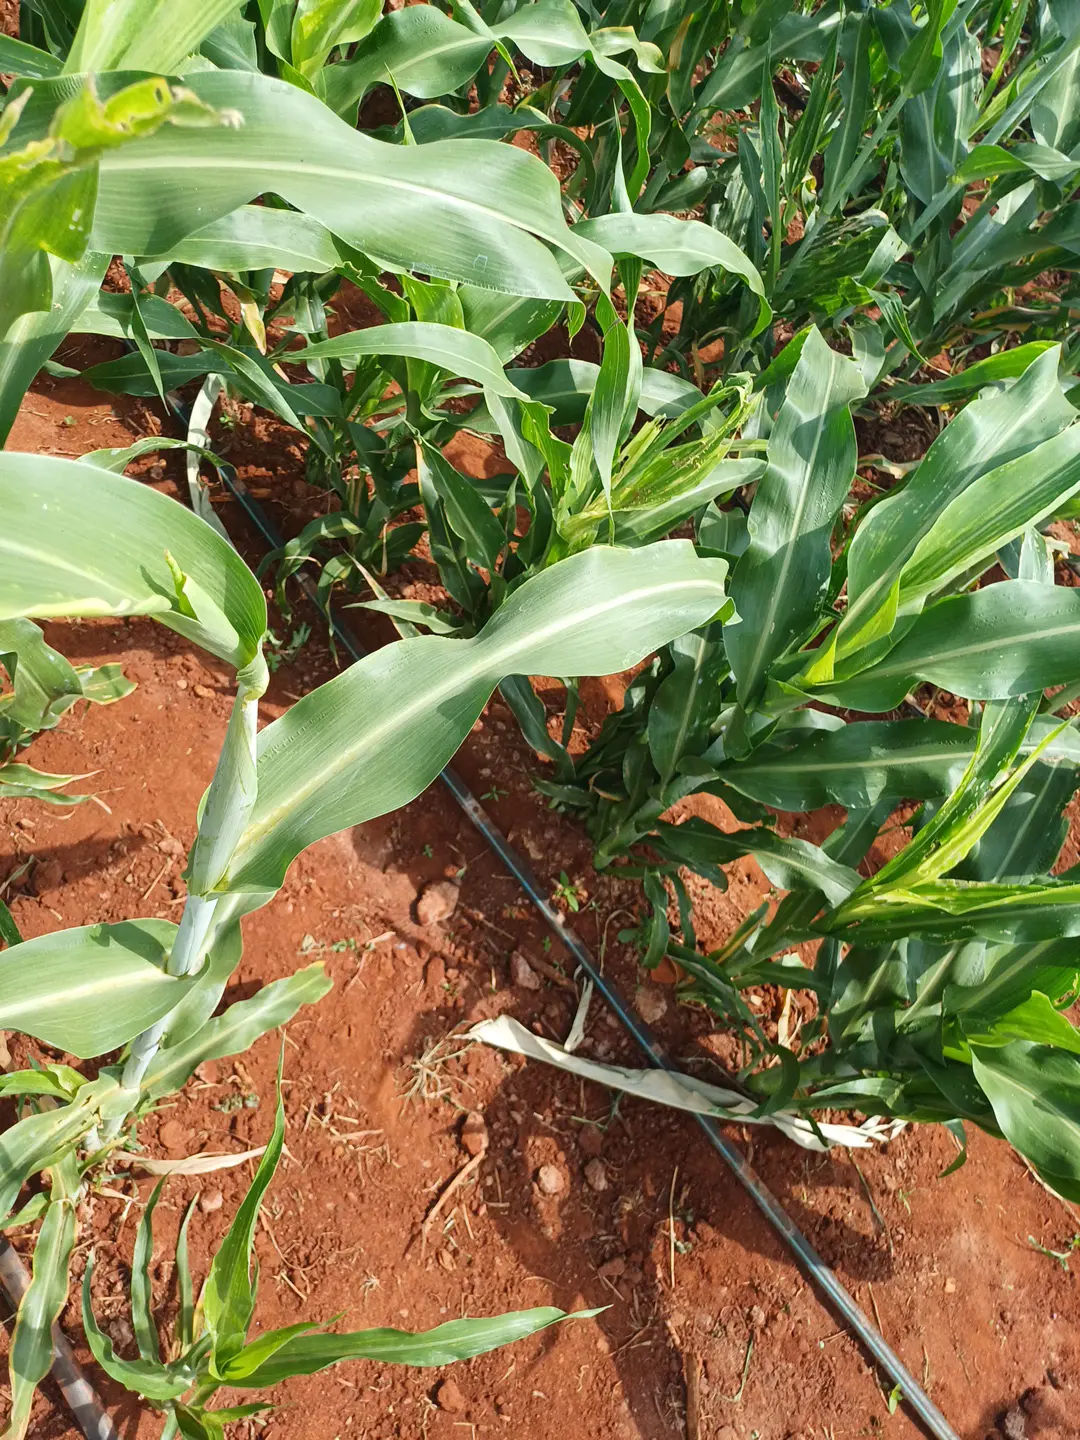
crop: sorghum
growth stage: vegetative
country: Kenya
